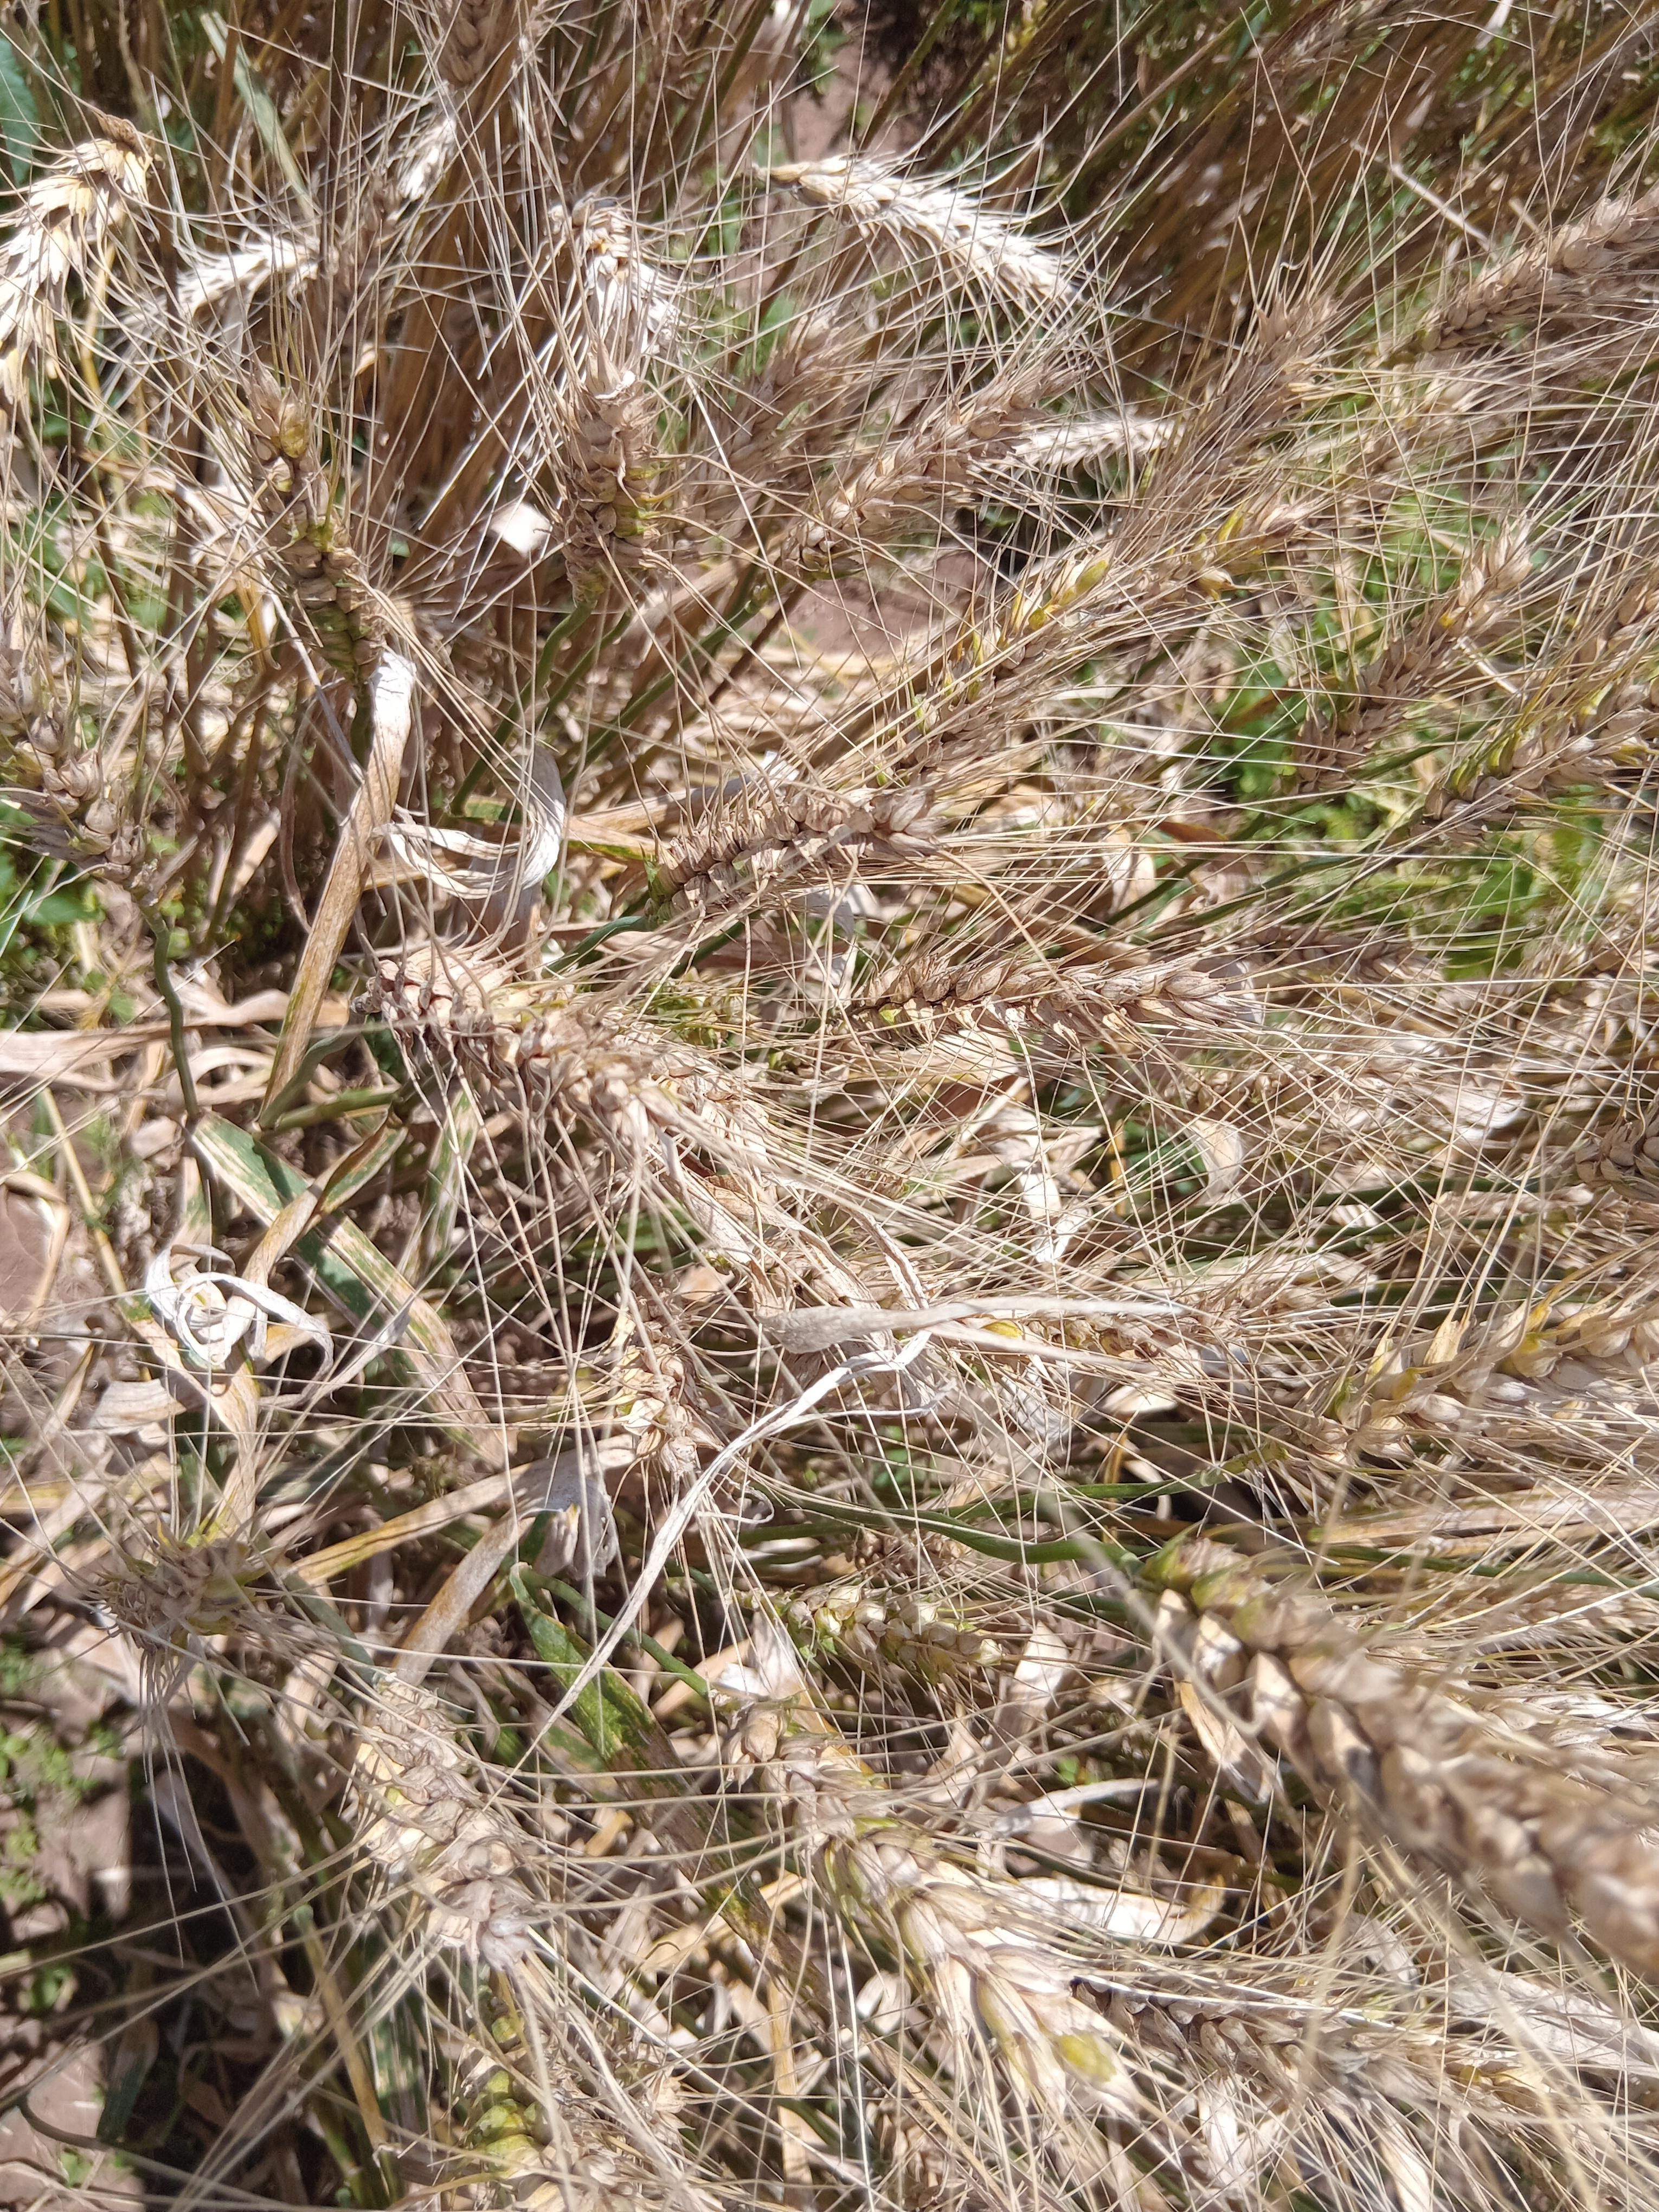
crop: wheat
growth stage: maturity
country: Kenya
